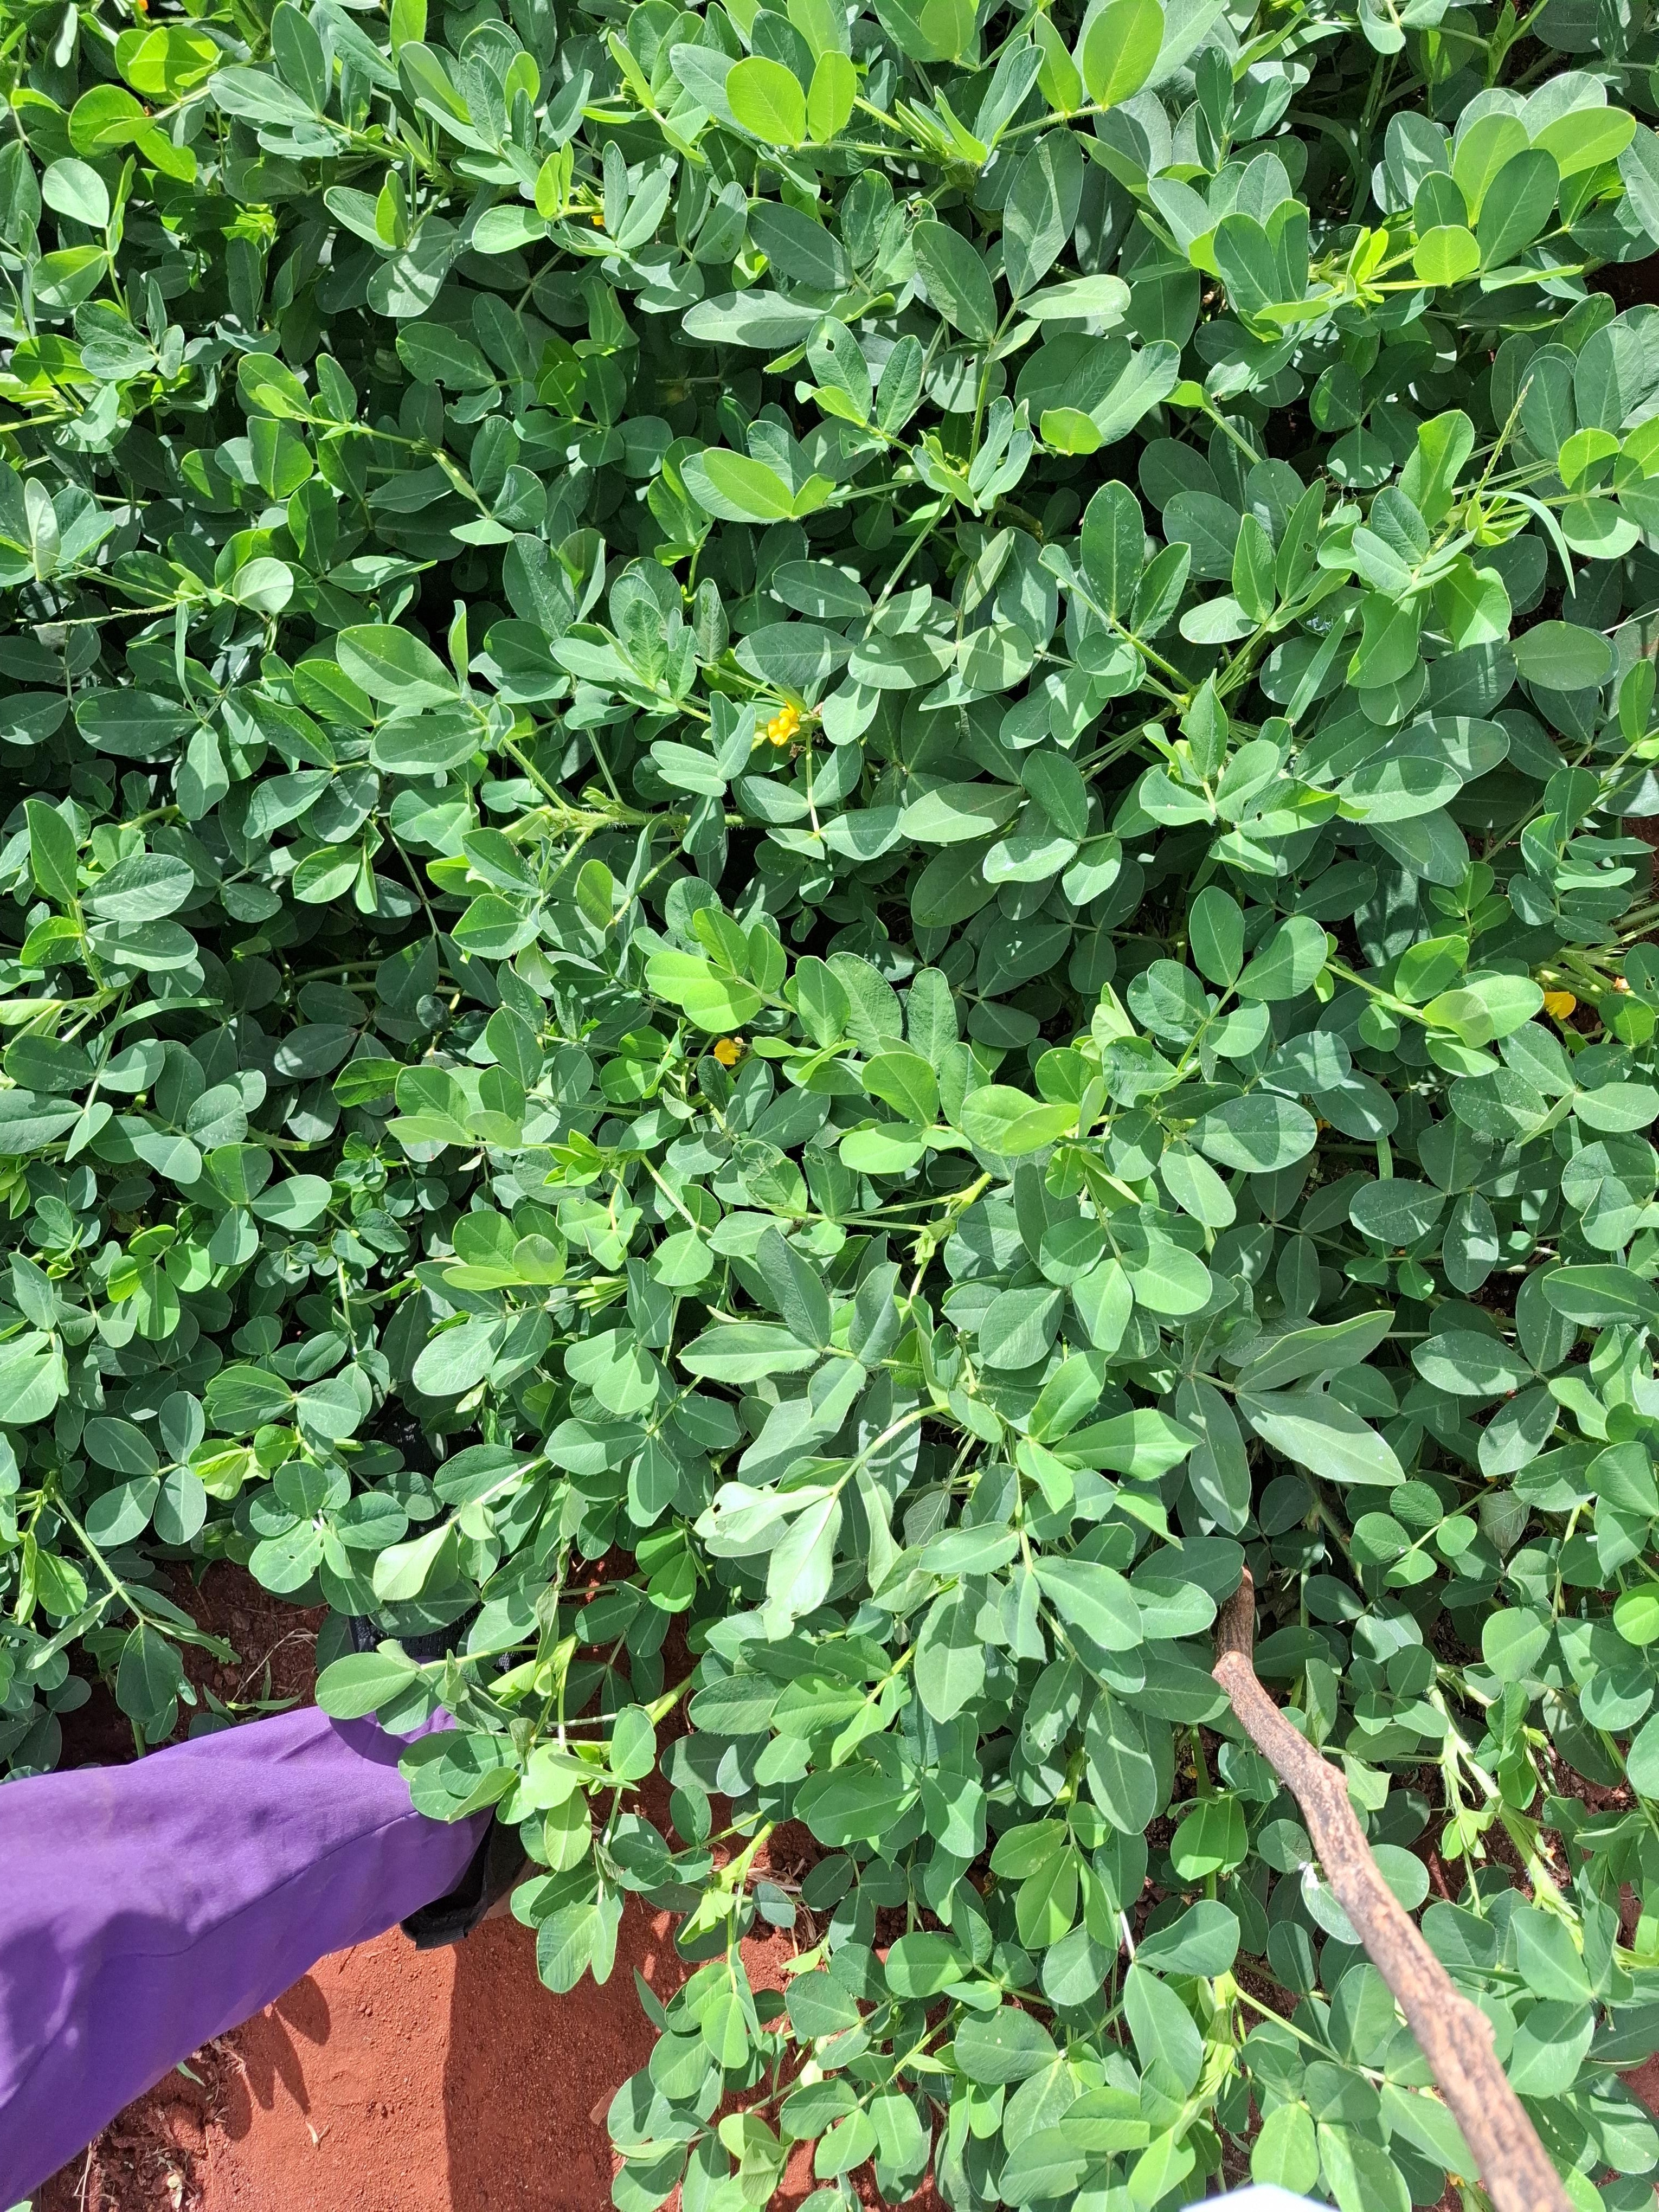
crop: groundnut
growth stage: pegging
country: Kenya
